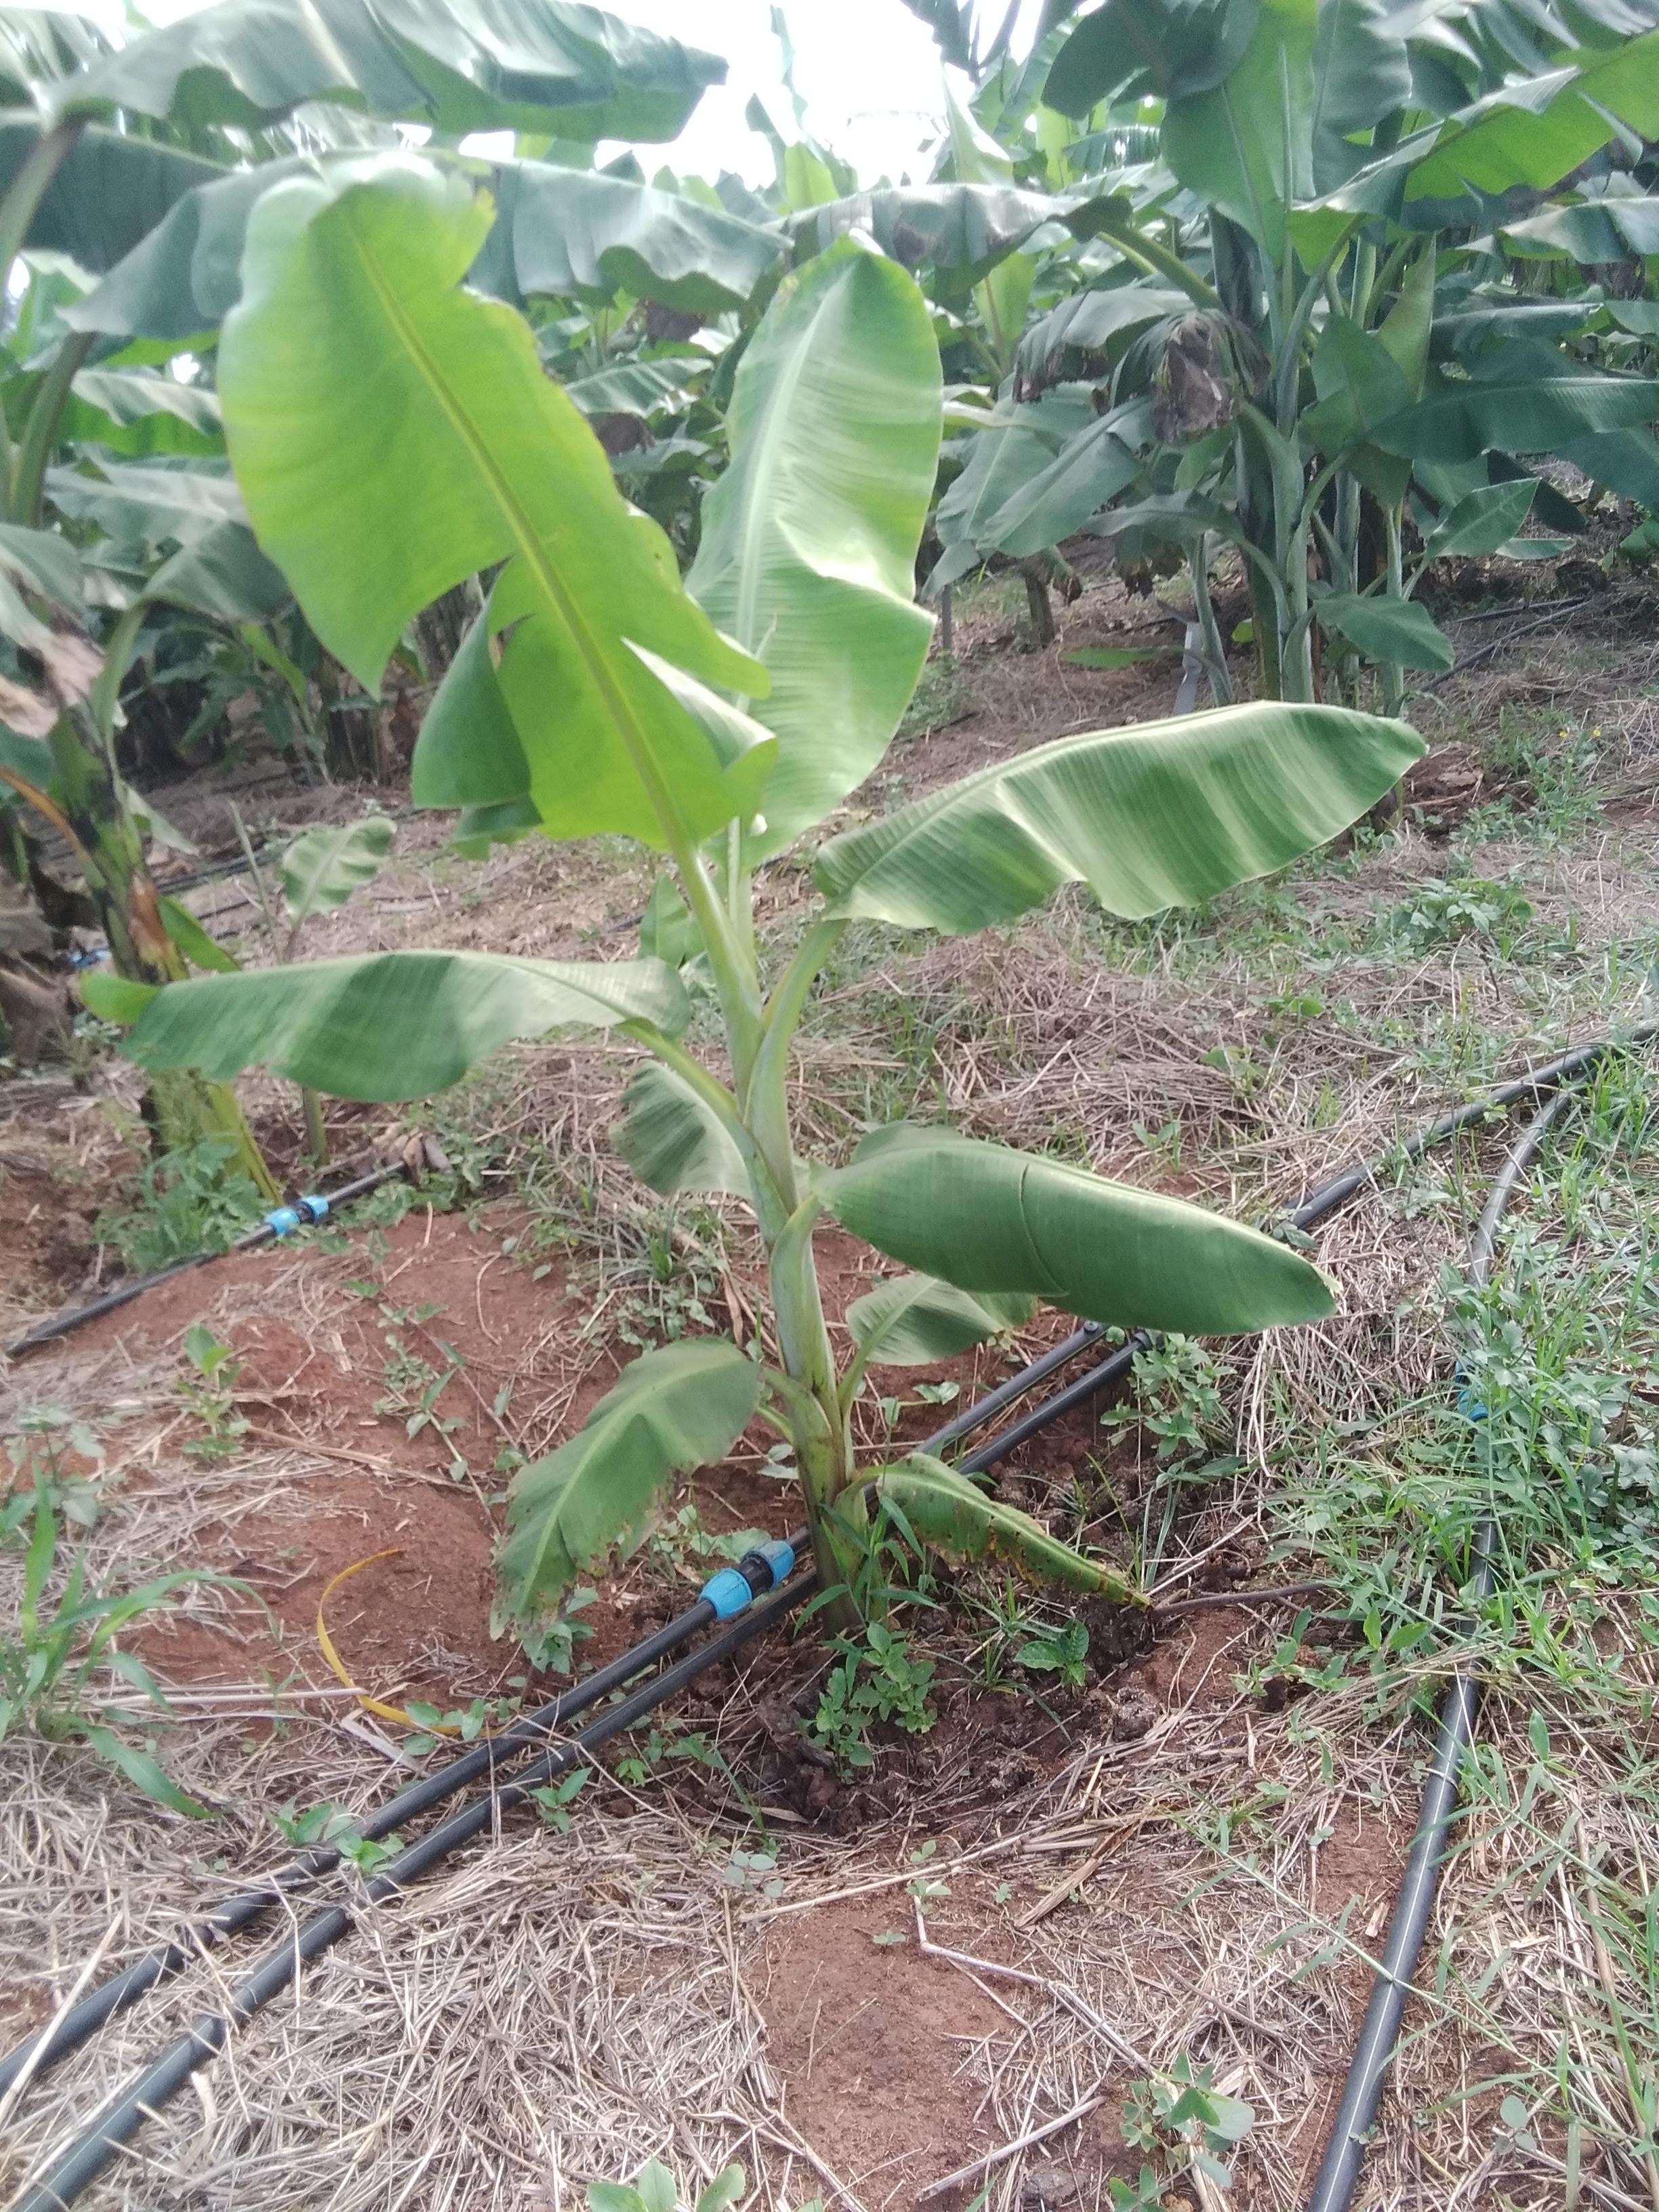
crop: banana
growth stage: vegetative
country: Tanzania
